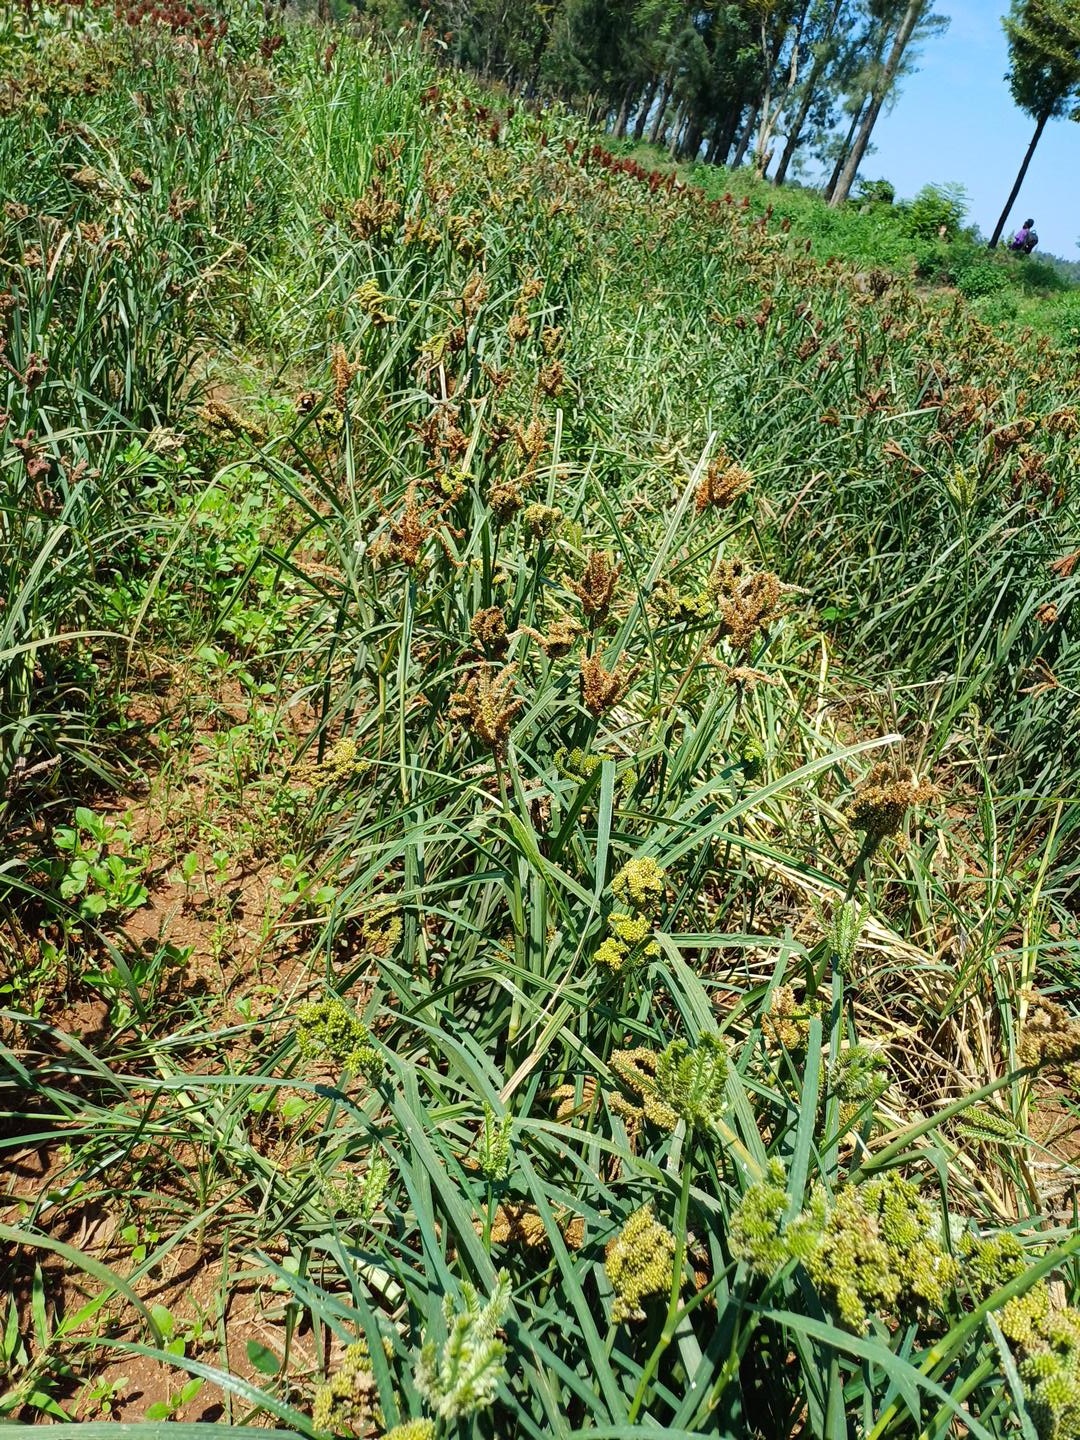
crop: finger millet
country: Kenya
